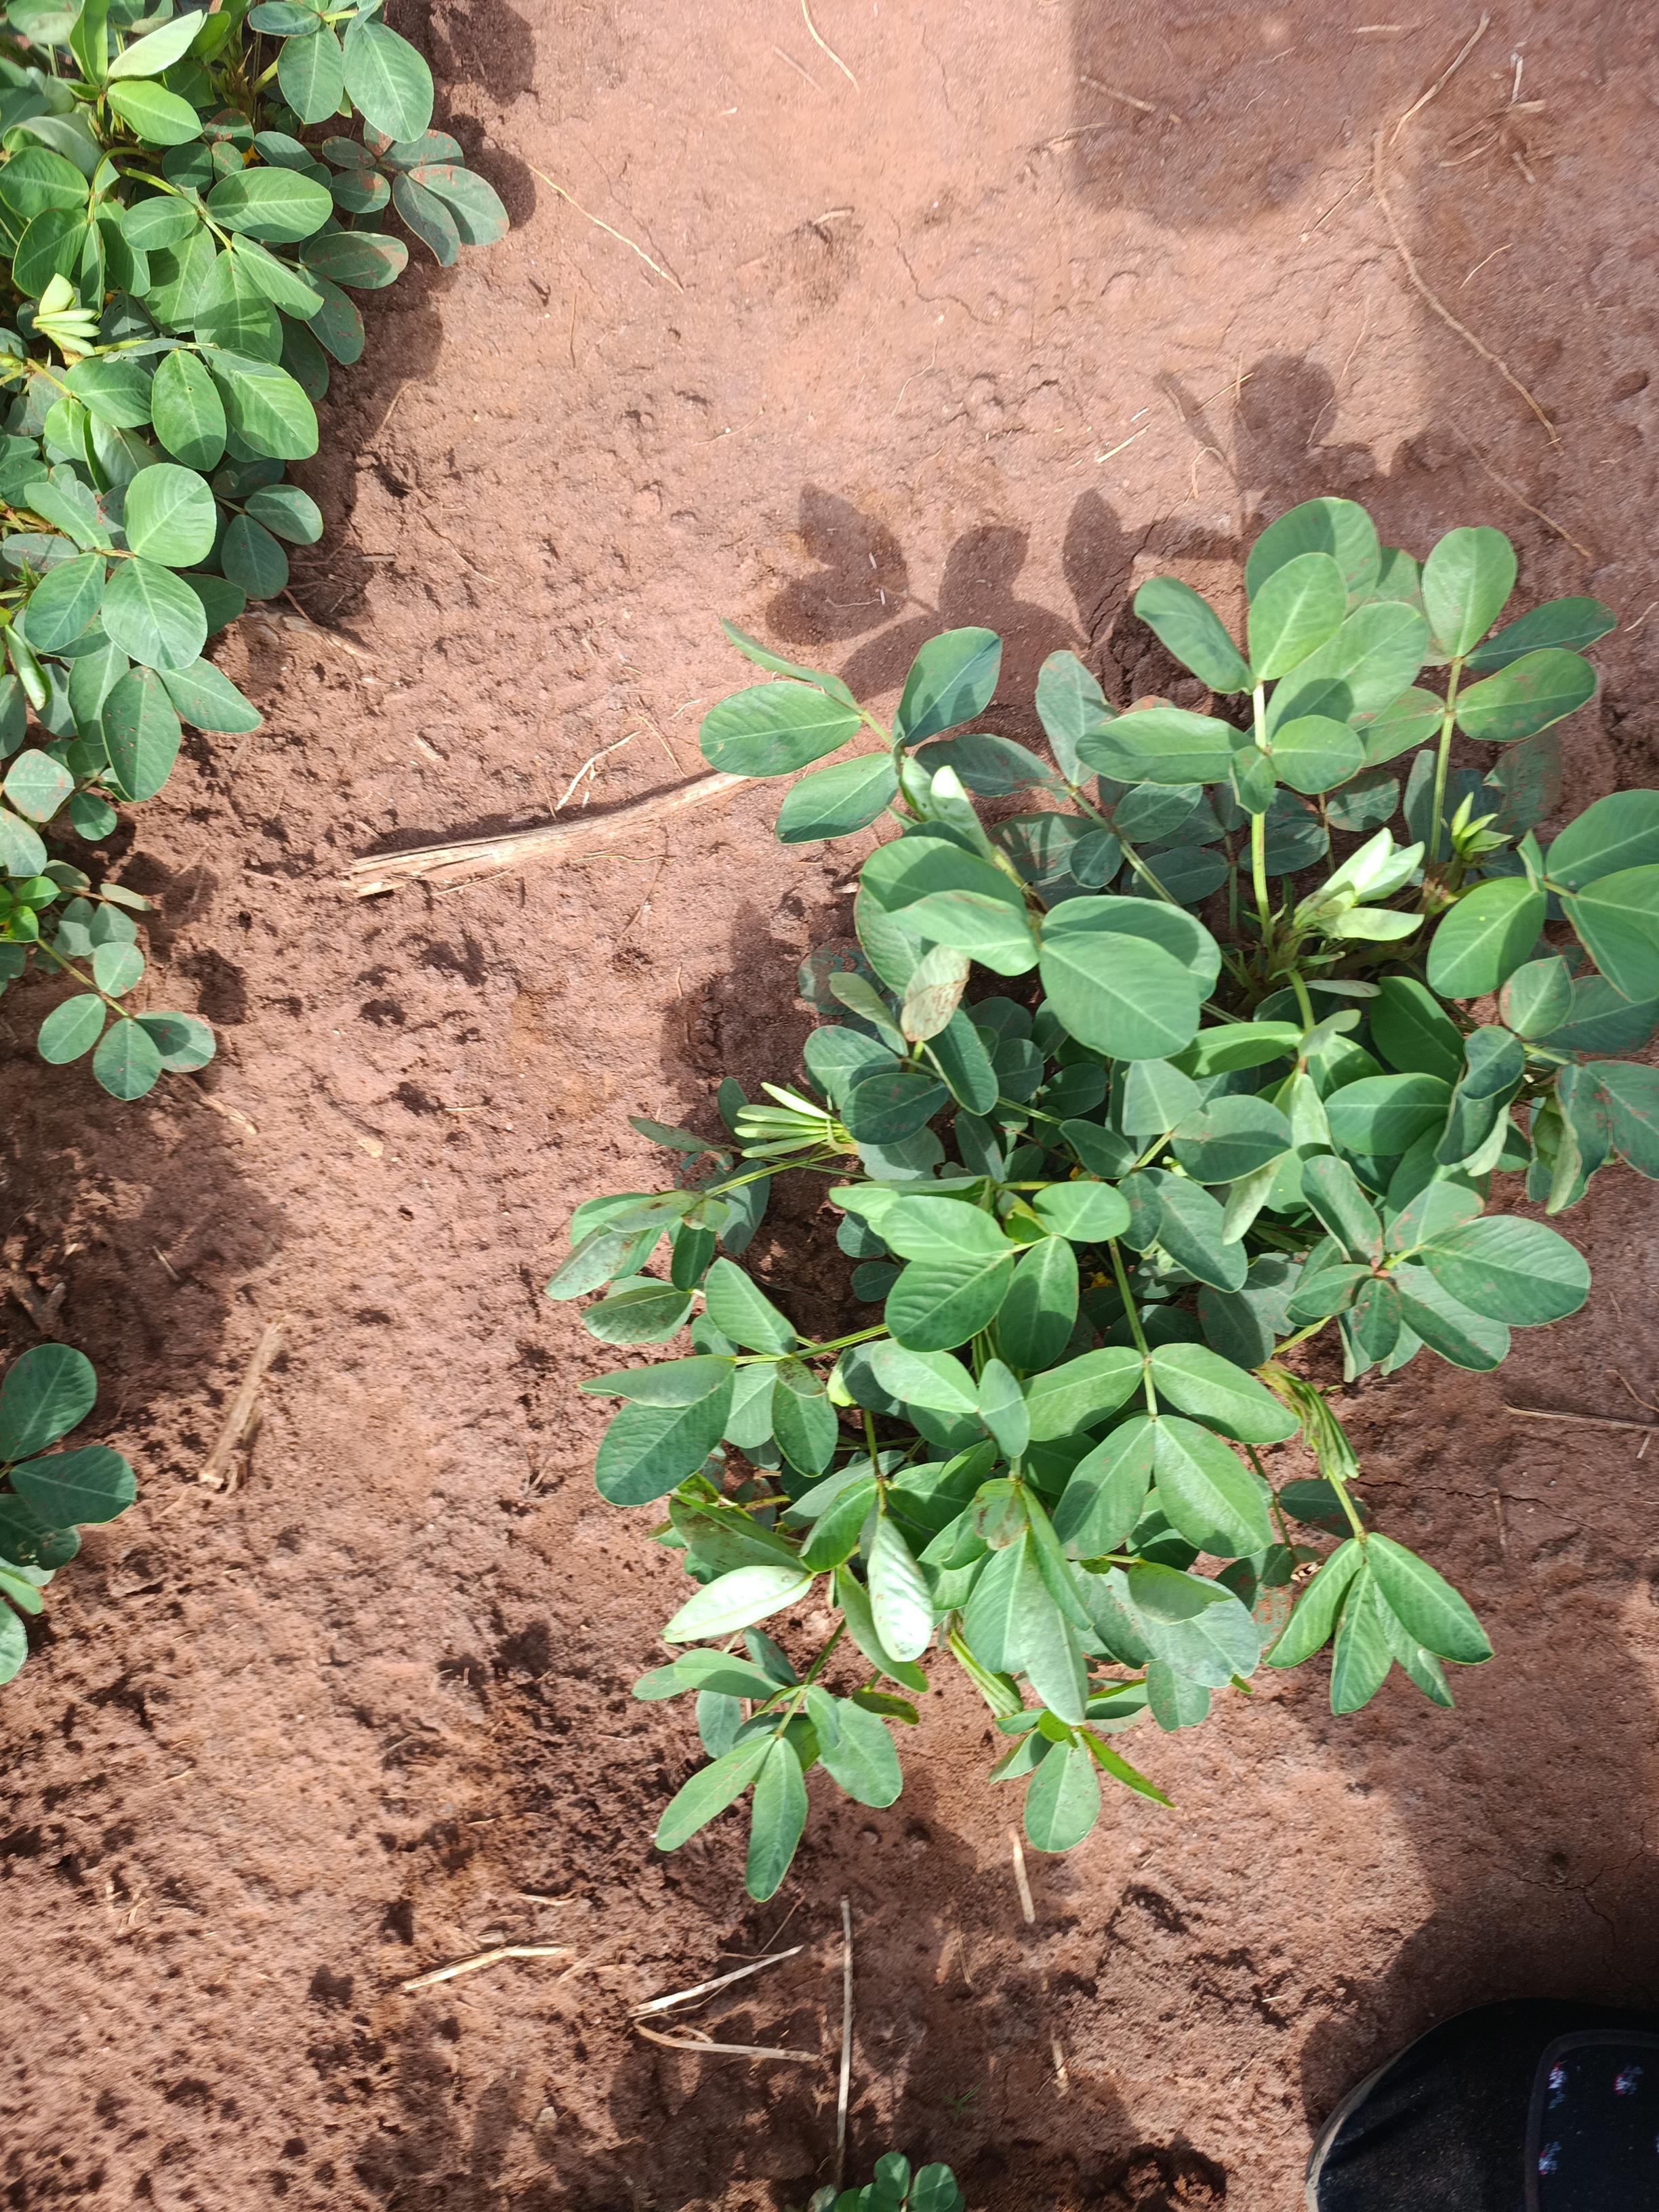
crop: groundnut
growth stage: flowering
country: Kenya
